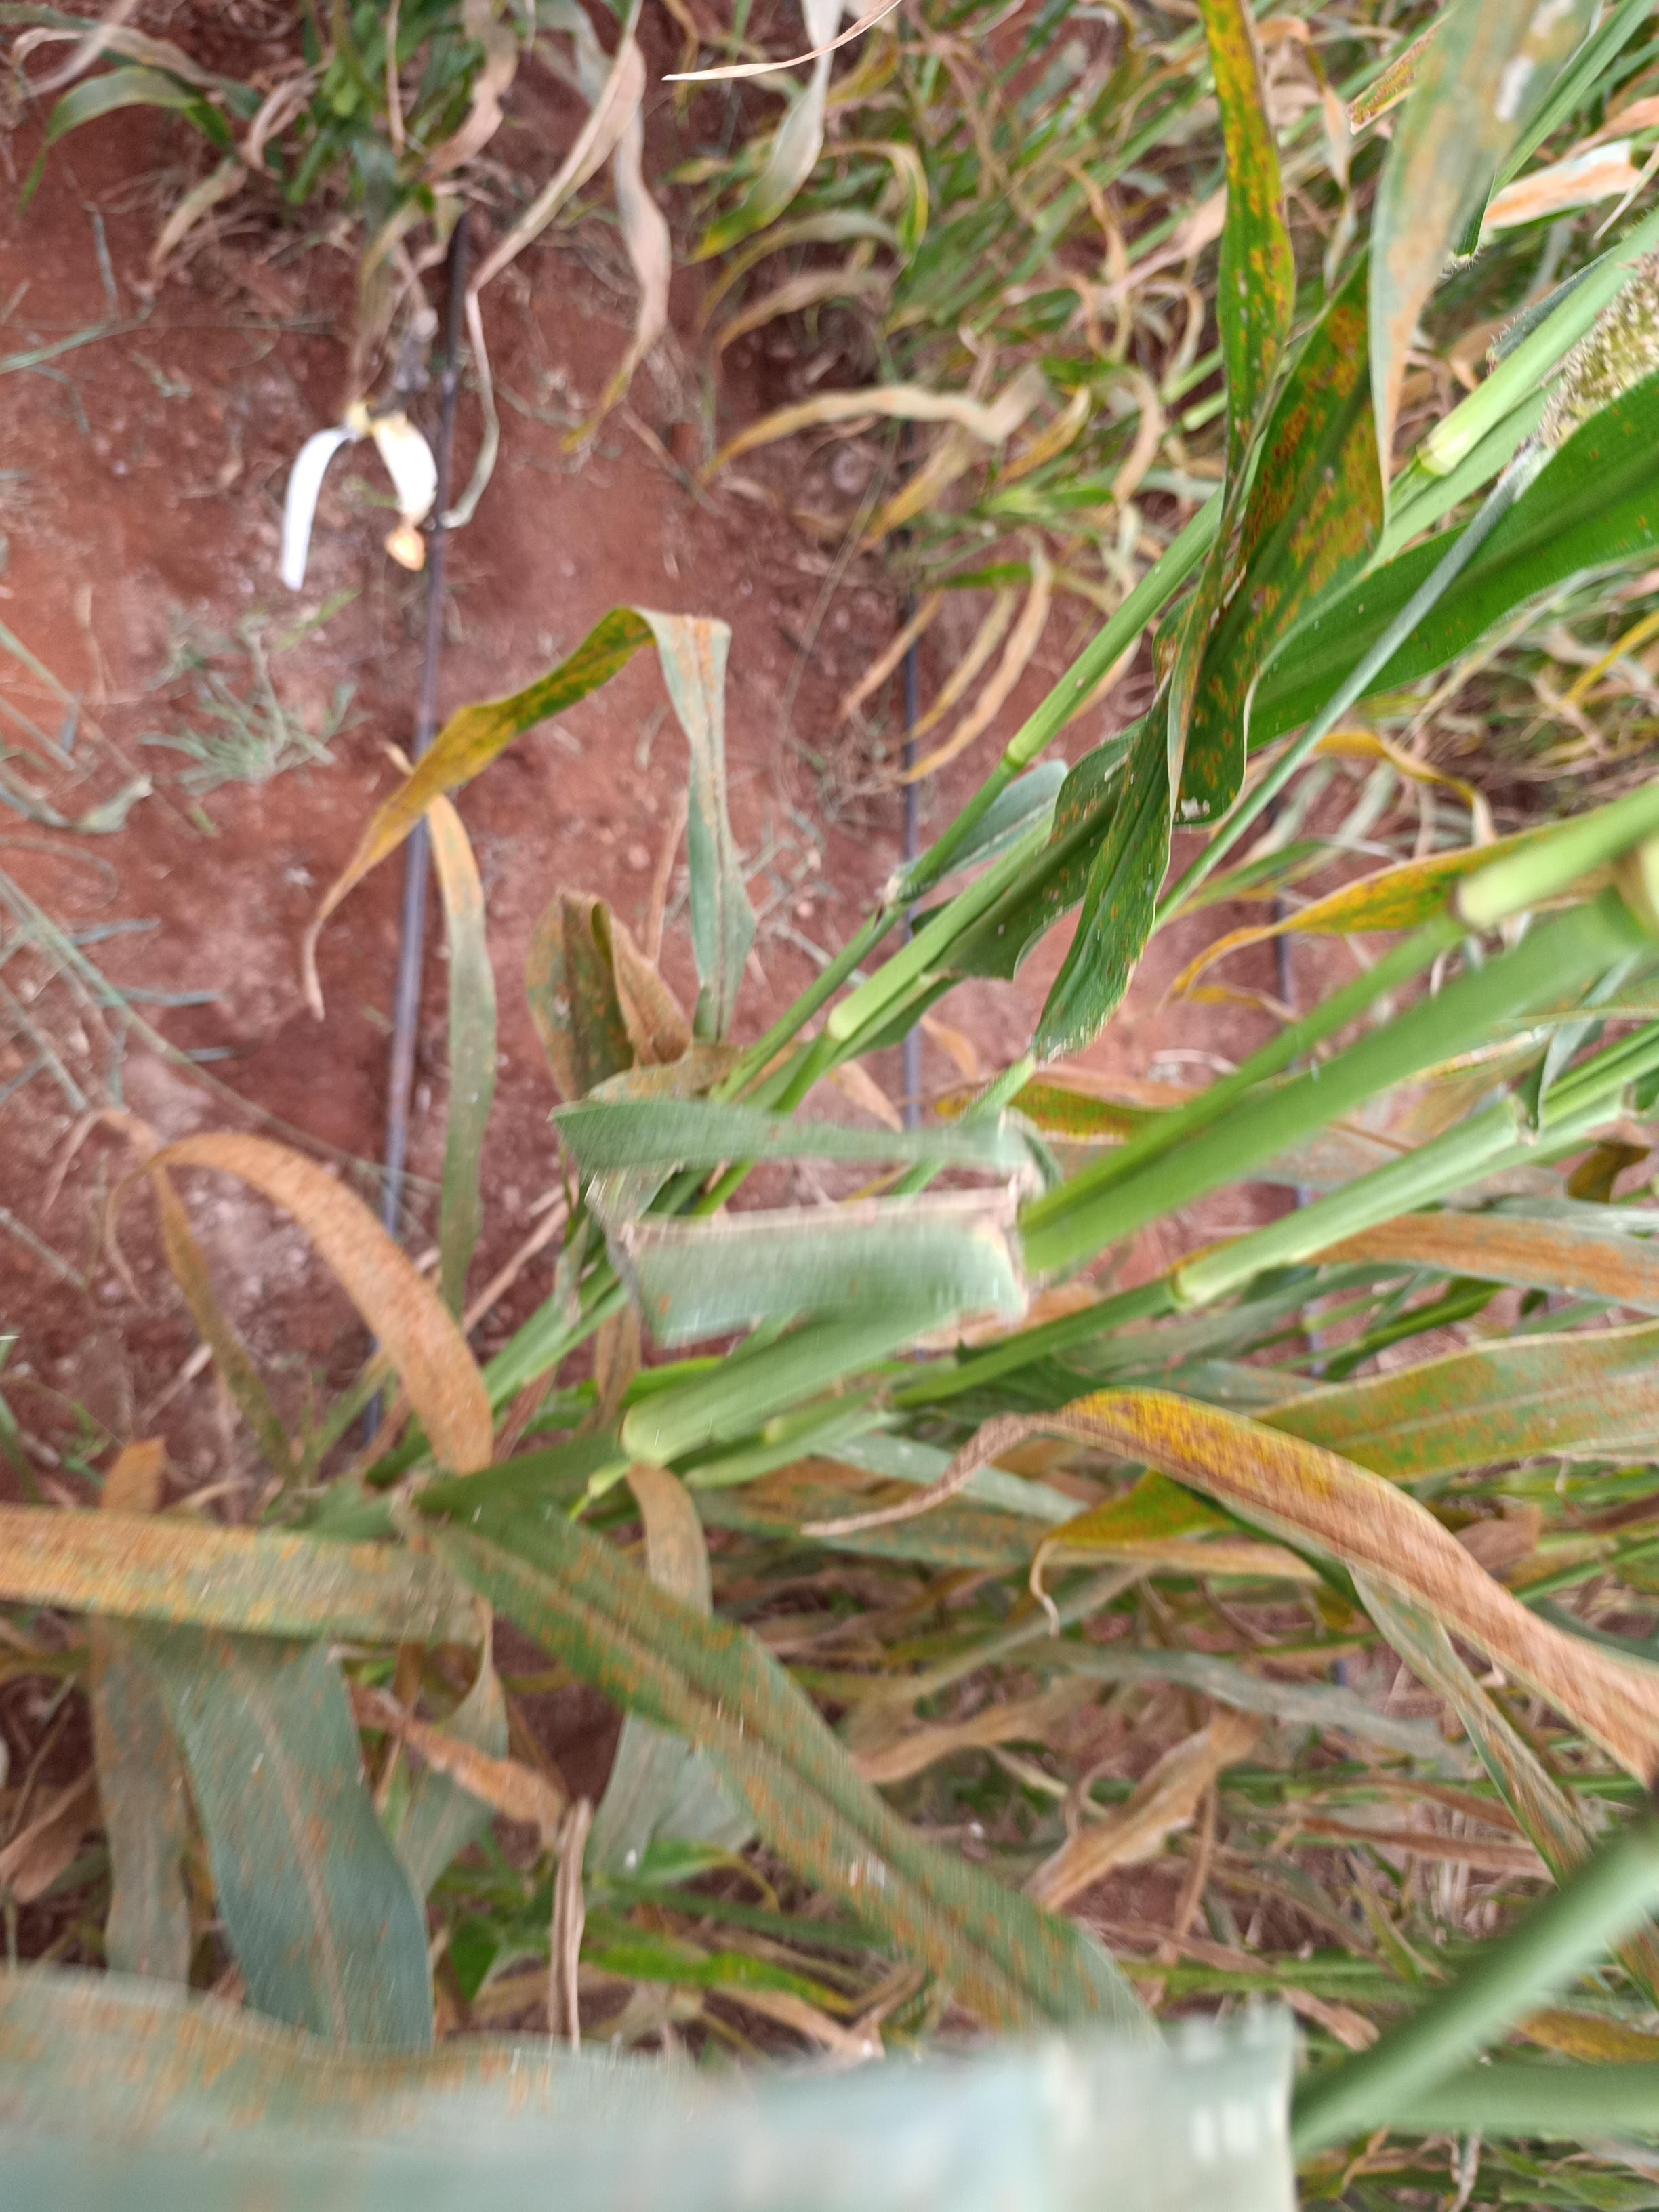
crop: pearl millet
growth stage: filling grain
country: Kenya
